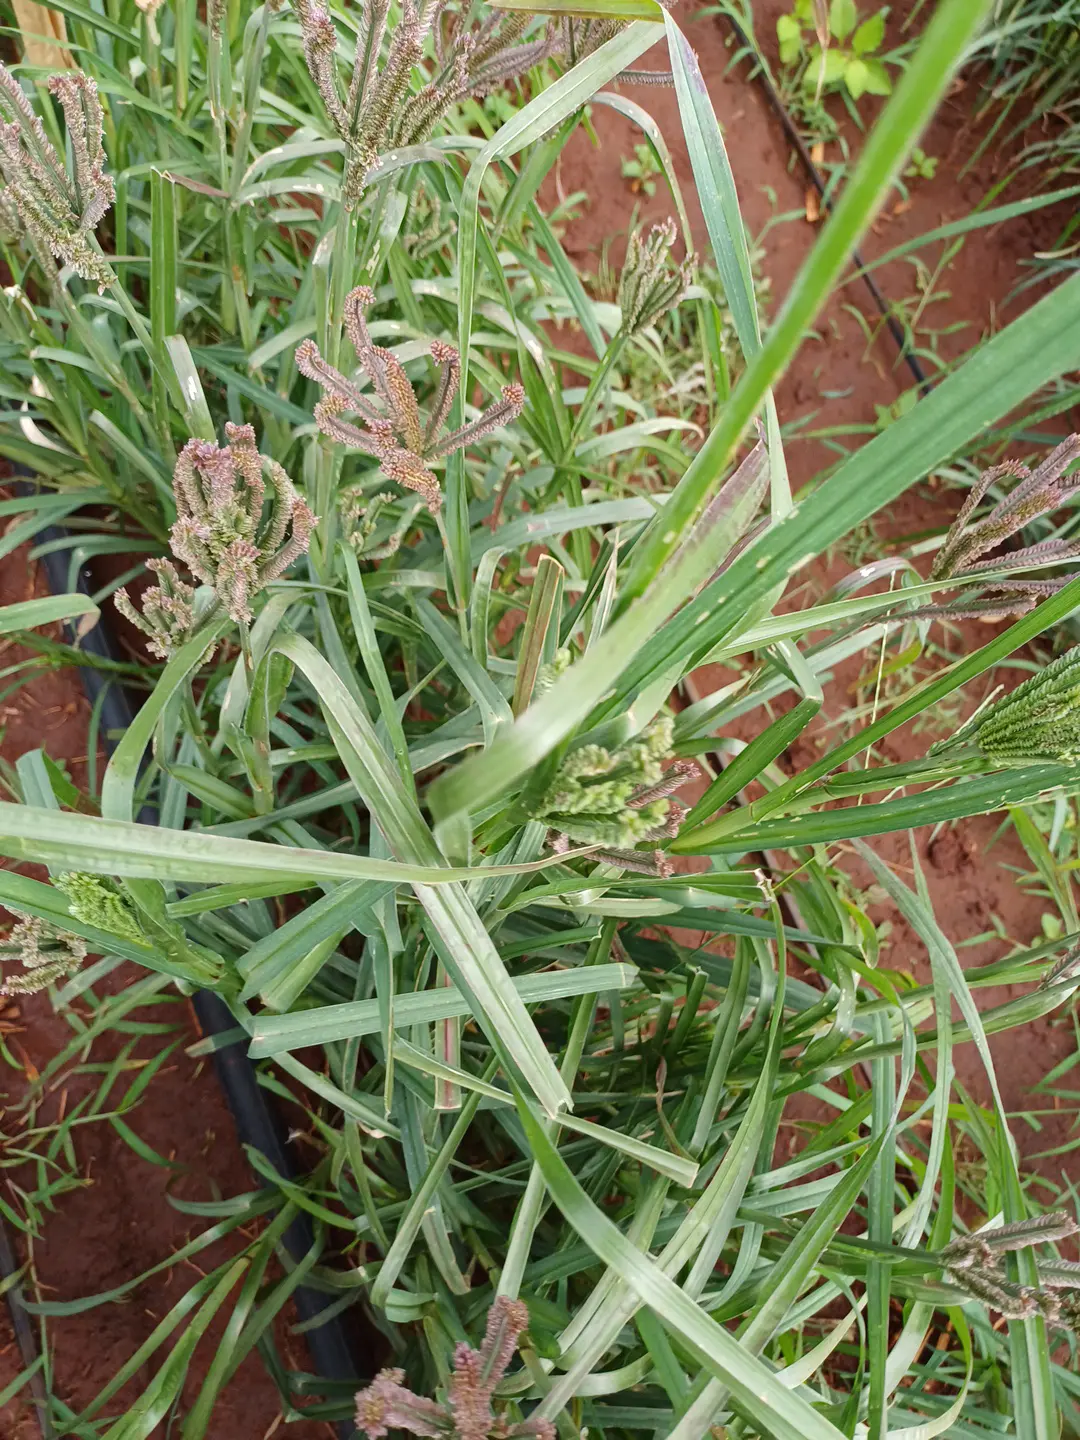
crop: finger millet
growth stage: flowering
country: Kenya
